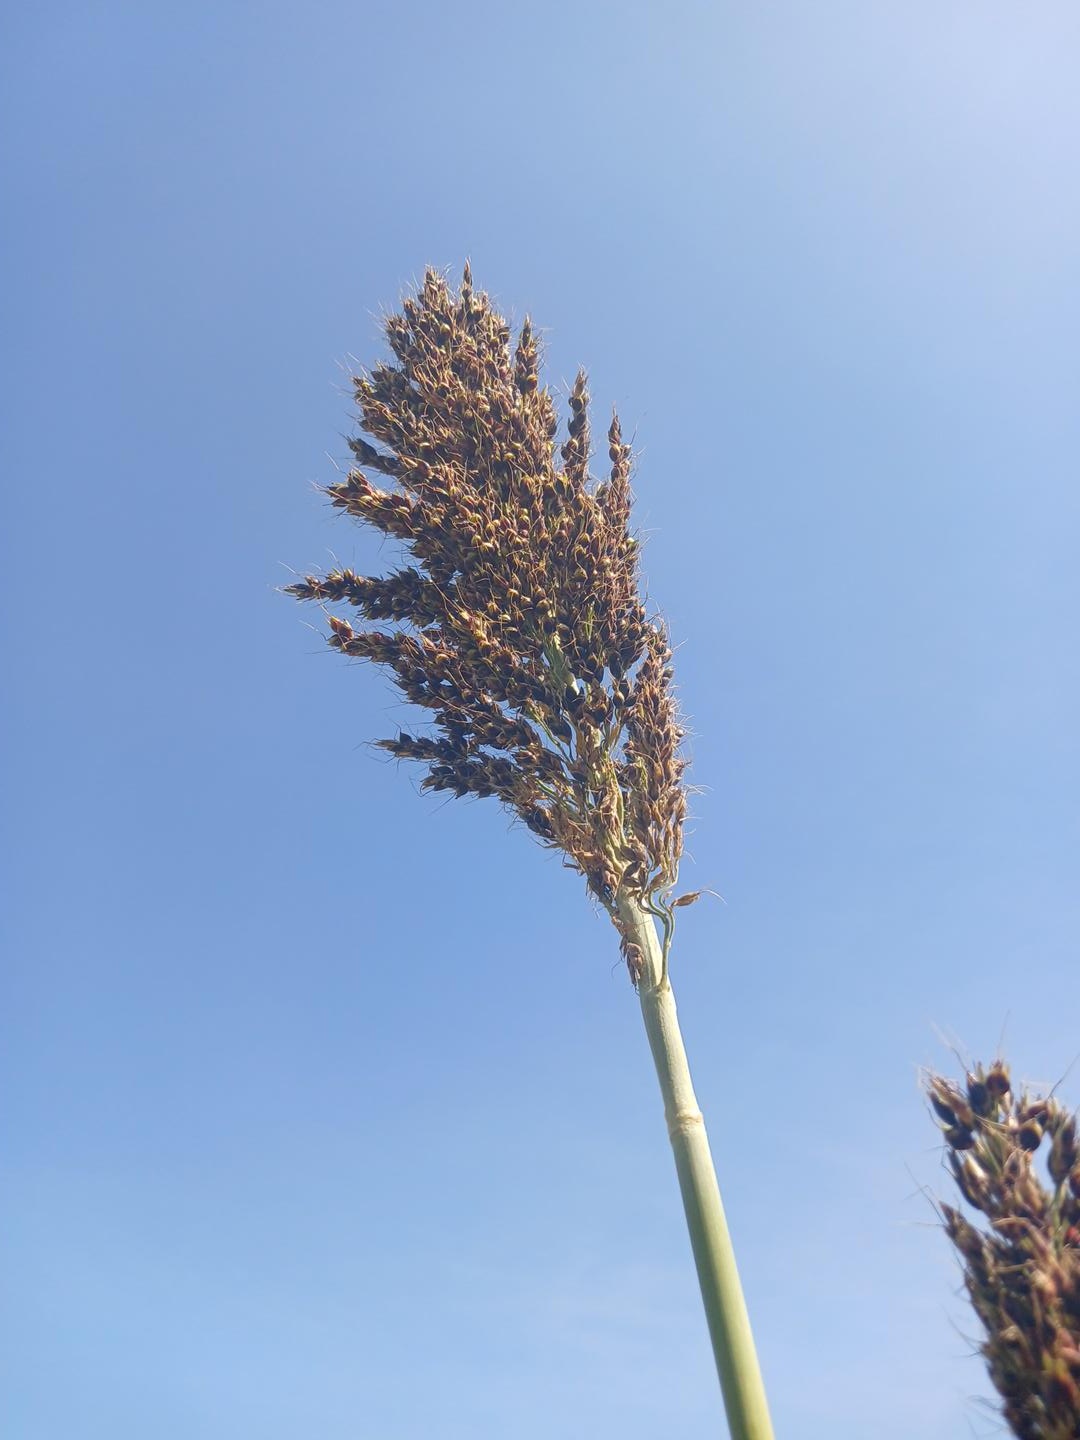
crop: sorghum
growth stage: filling grain
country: Senegal
